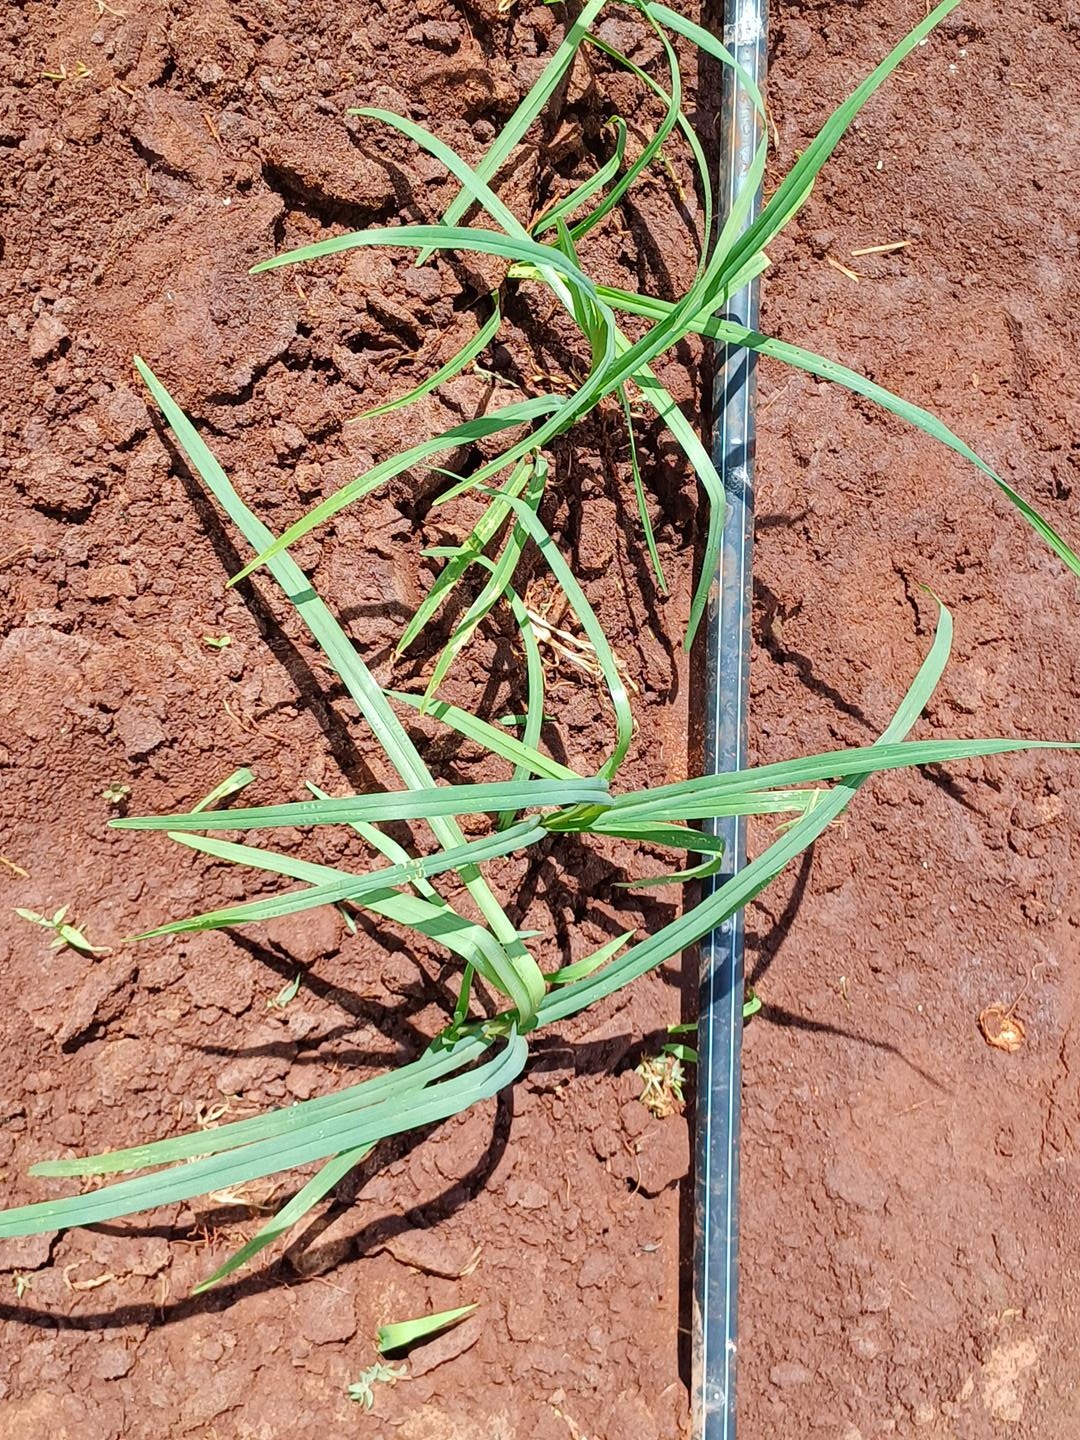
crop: finger millet
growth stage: vegetative
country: Kenya
